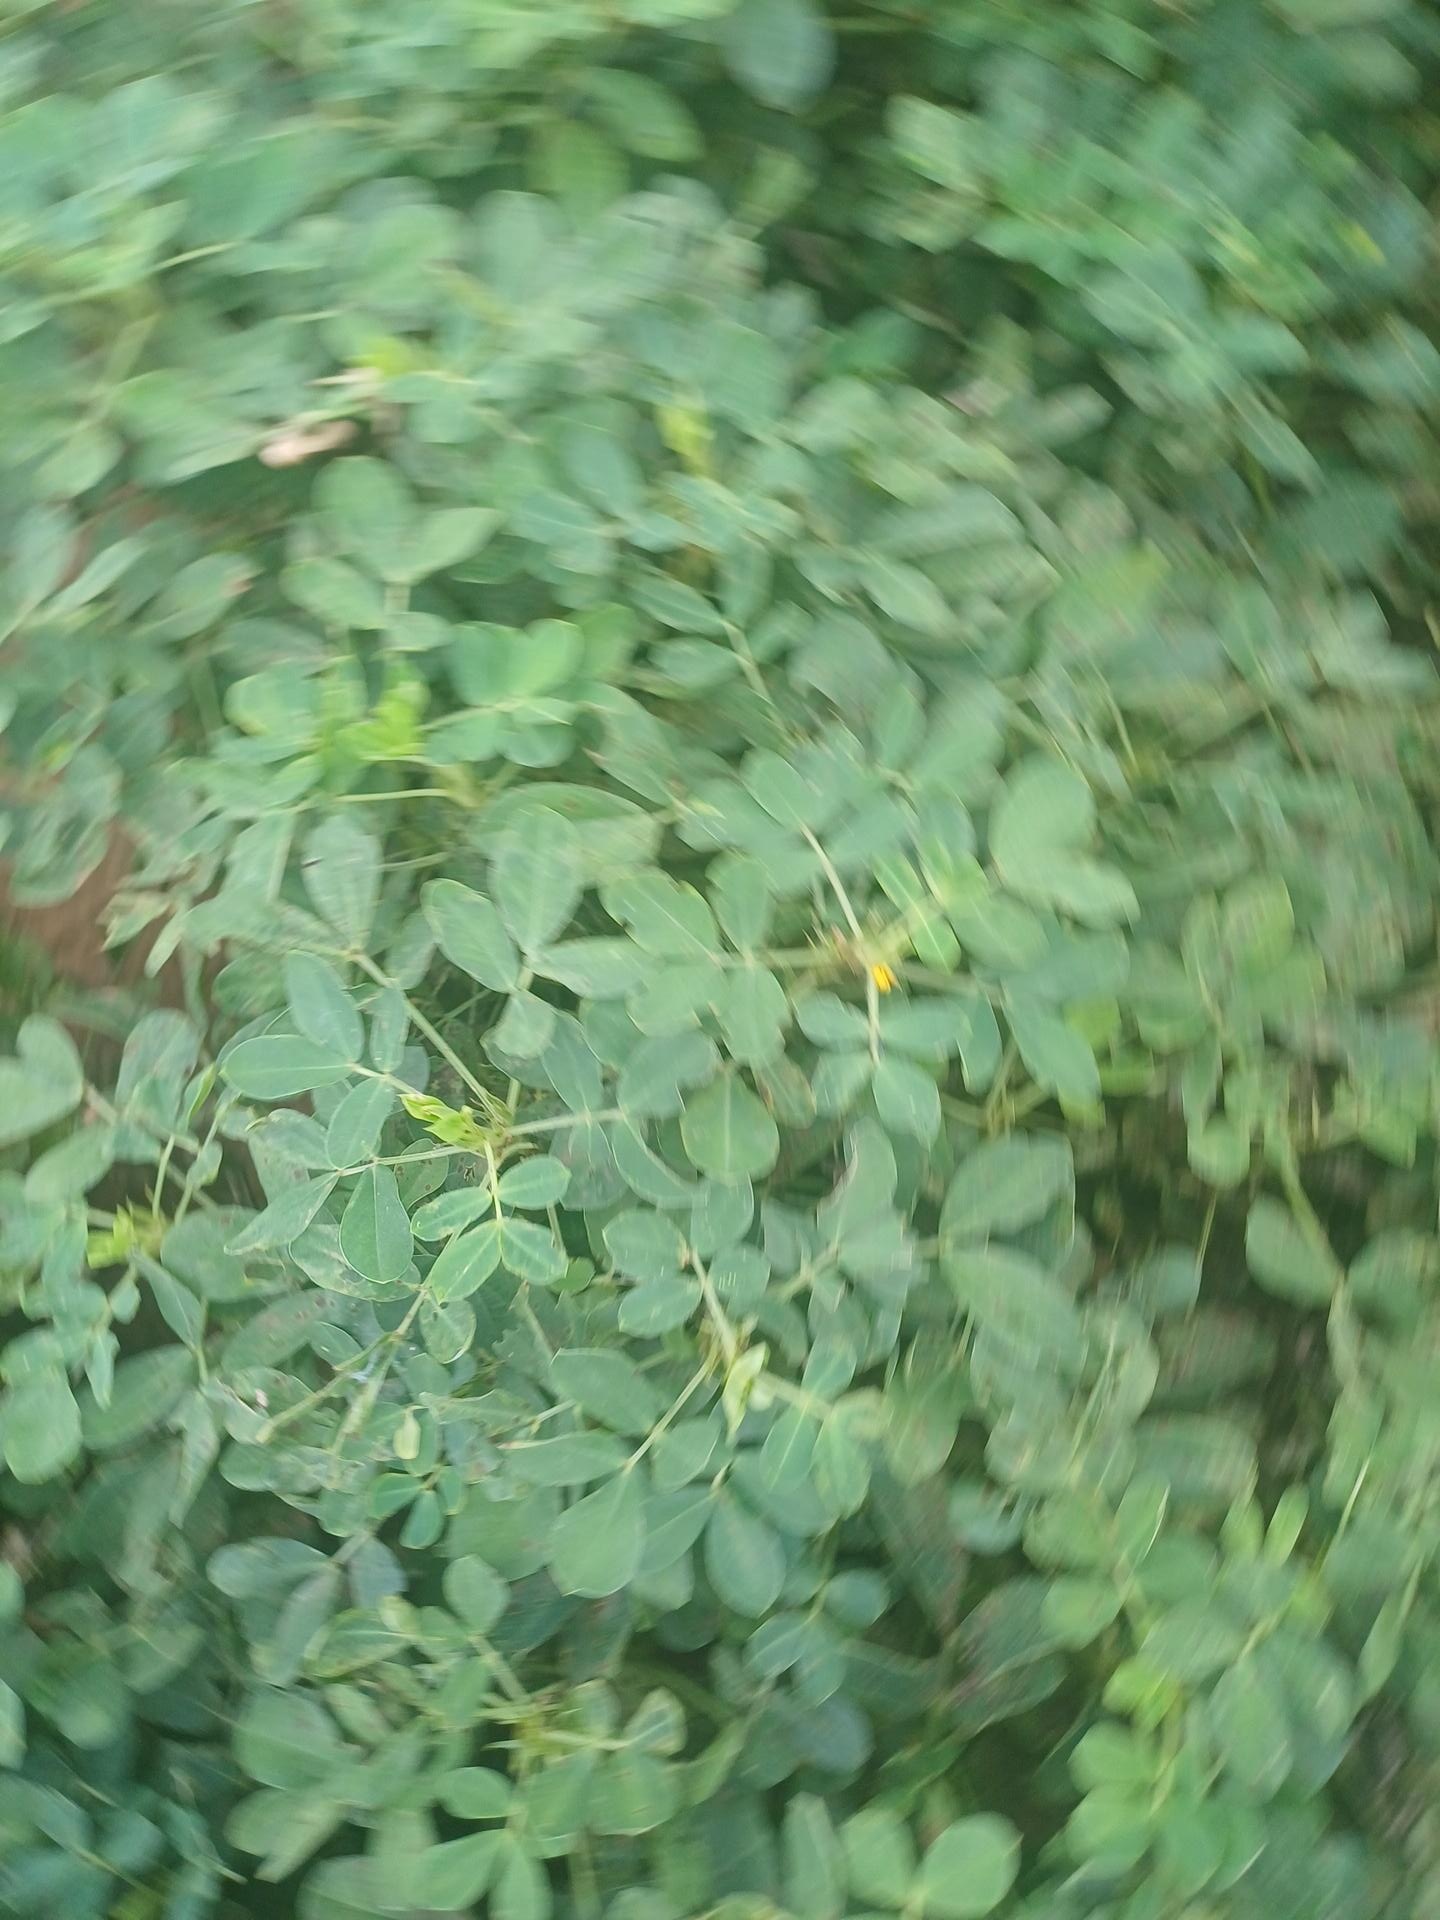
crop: groundnut
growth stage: pegging
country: Kenya
